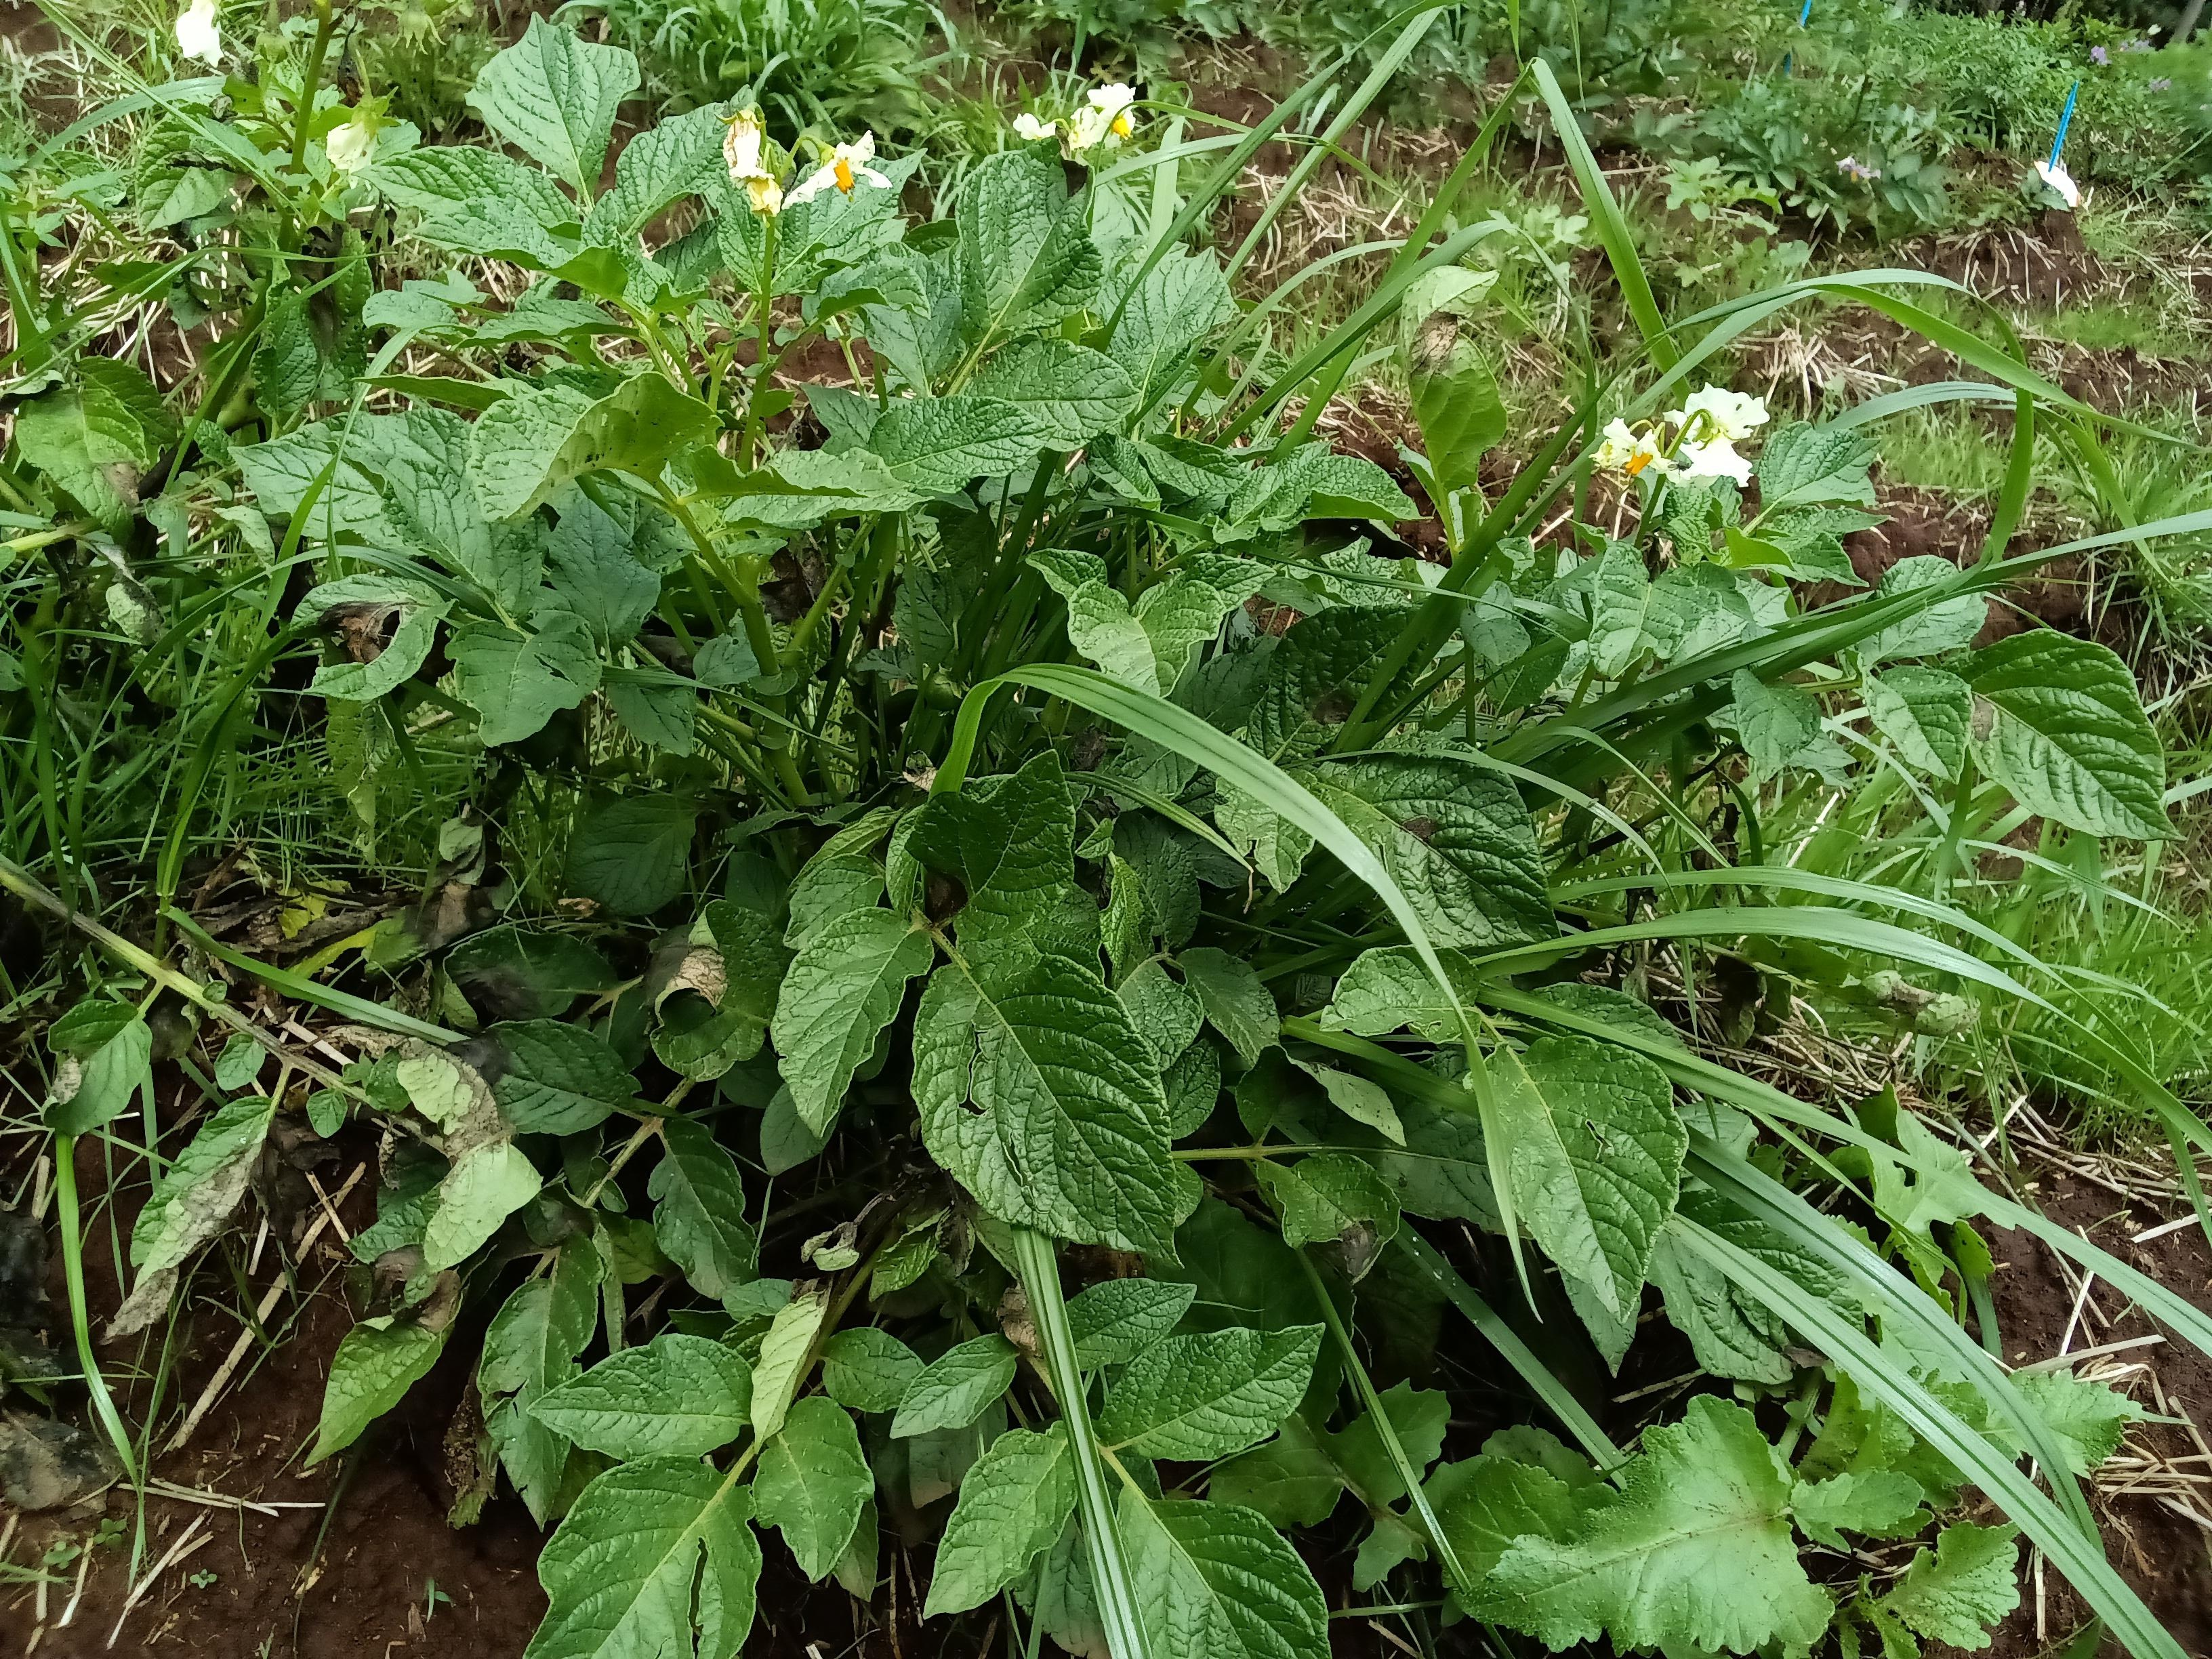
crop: potato
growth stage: flowering
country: Kenya
